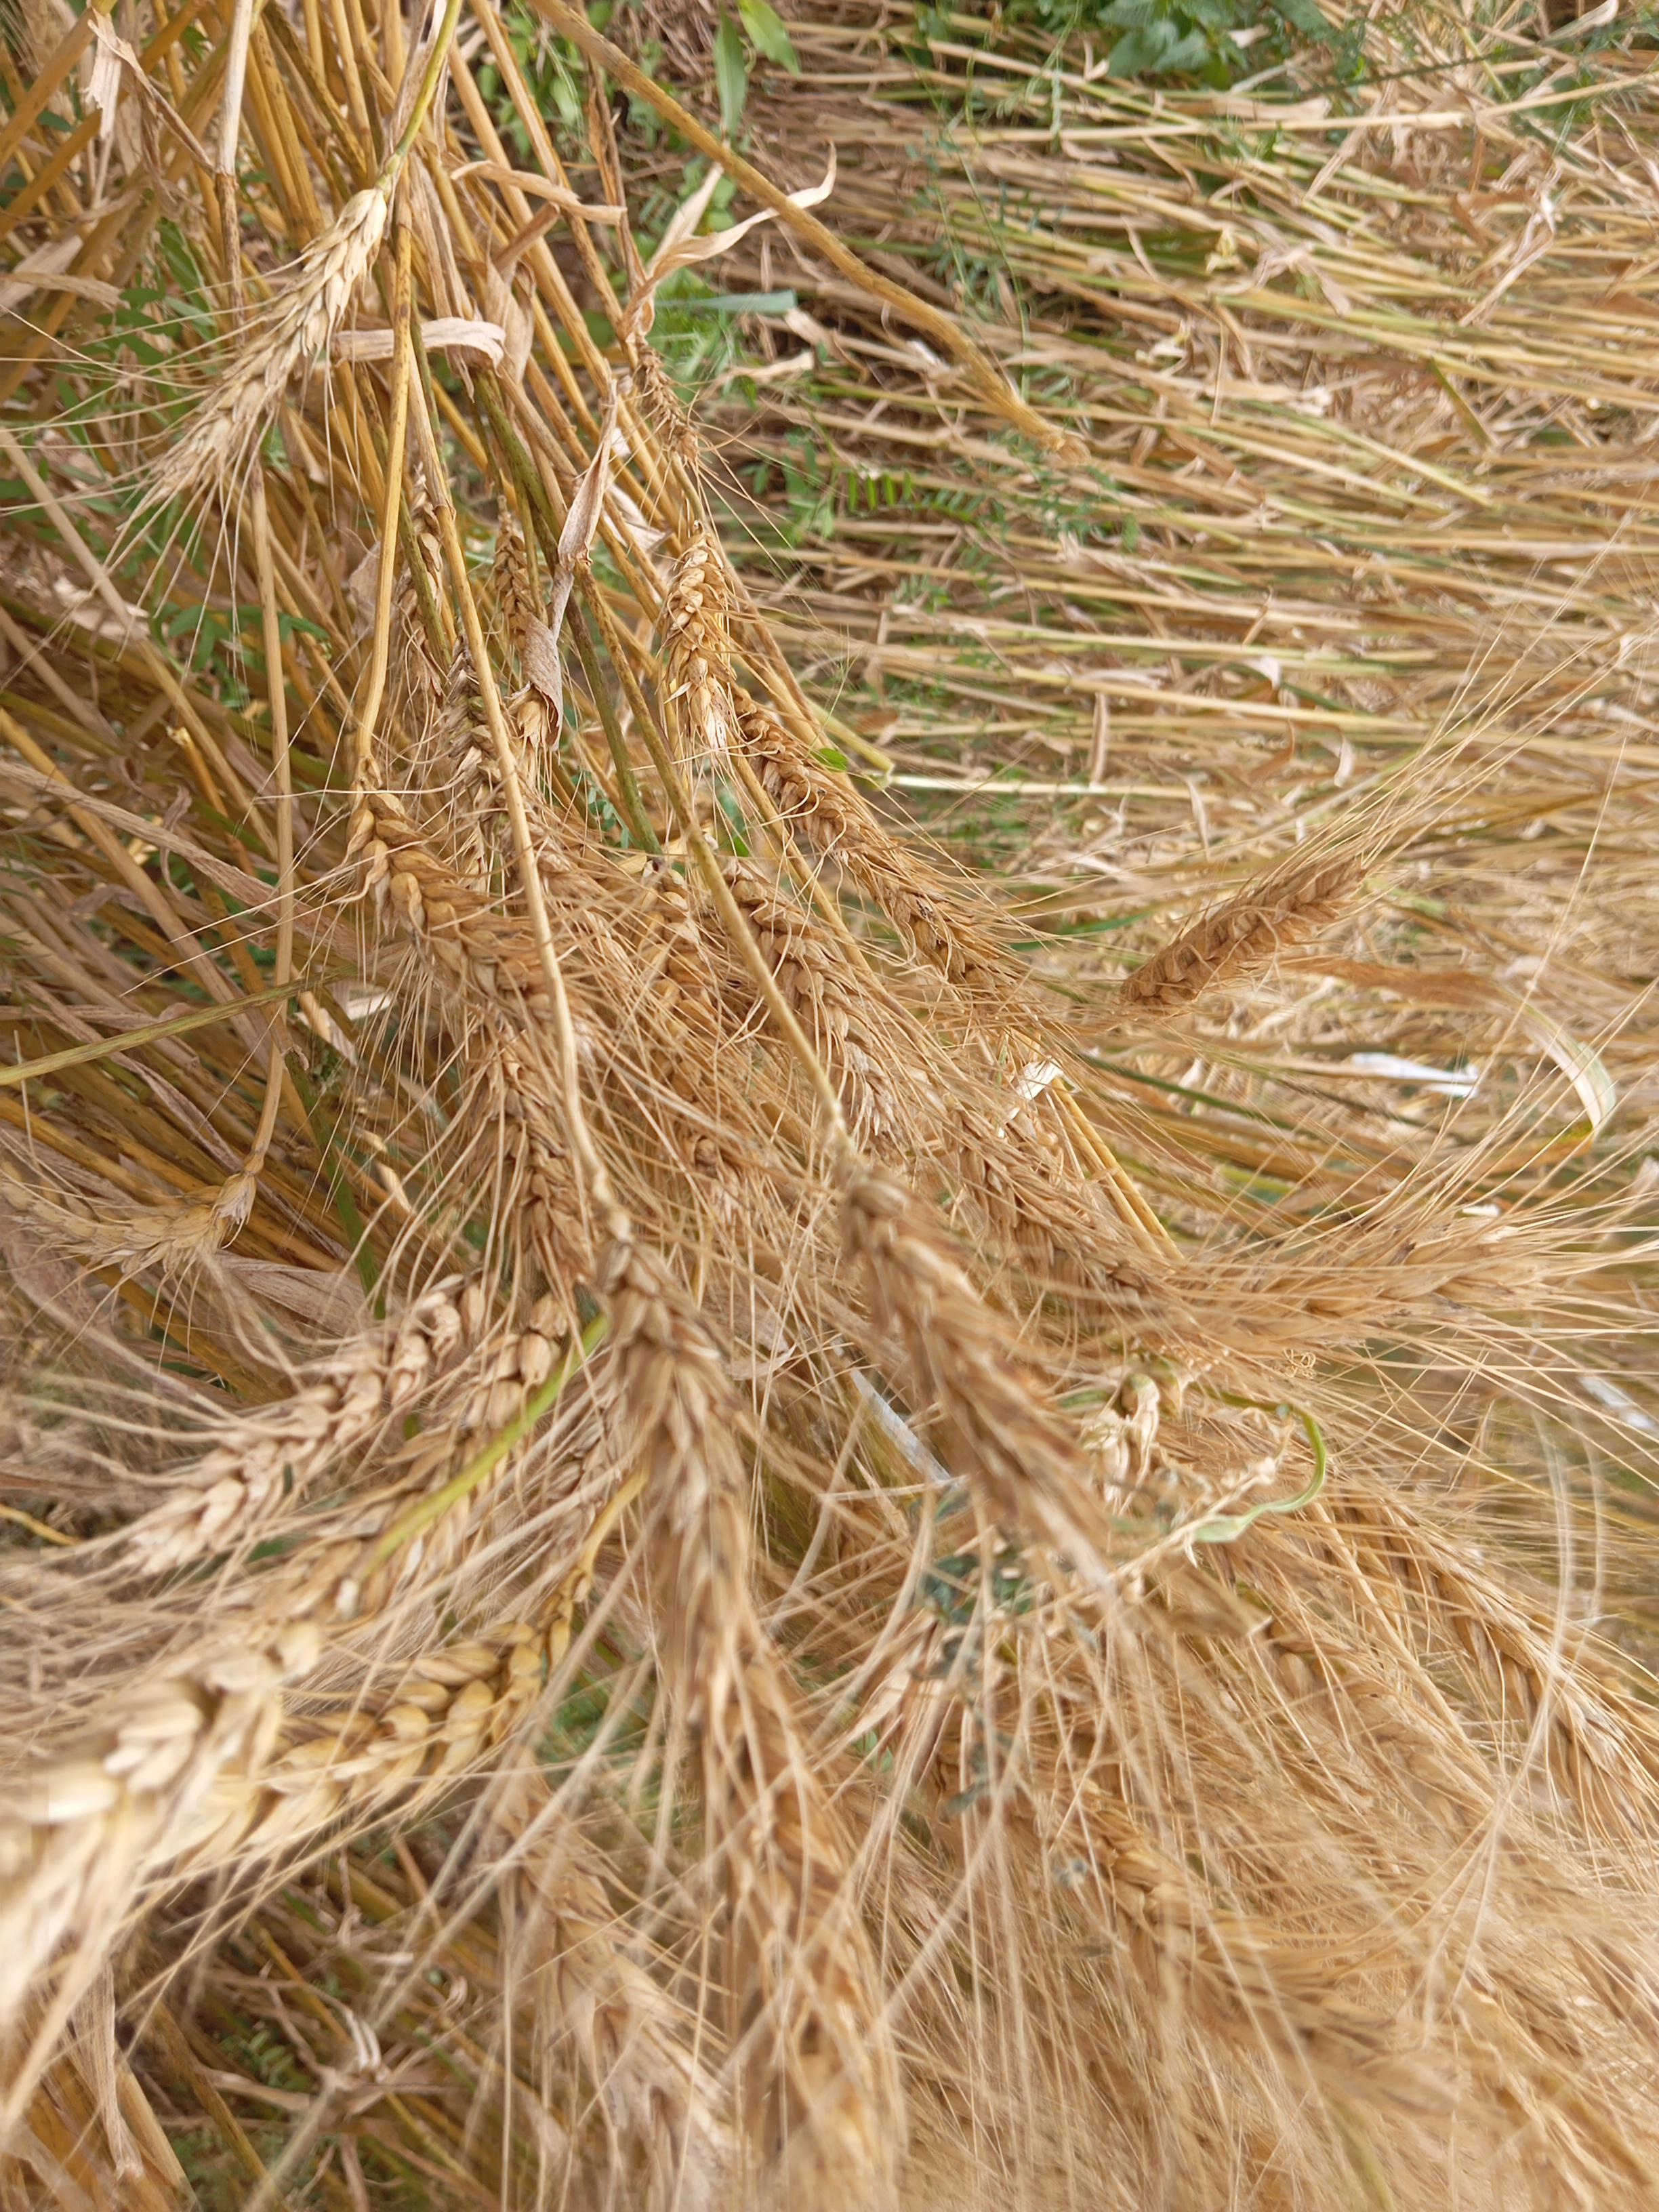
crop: wheat
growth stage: maturity
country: Kenya
